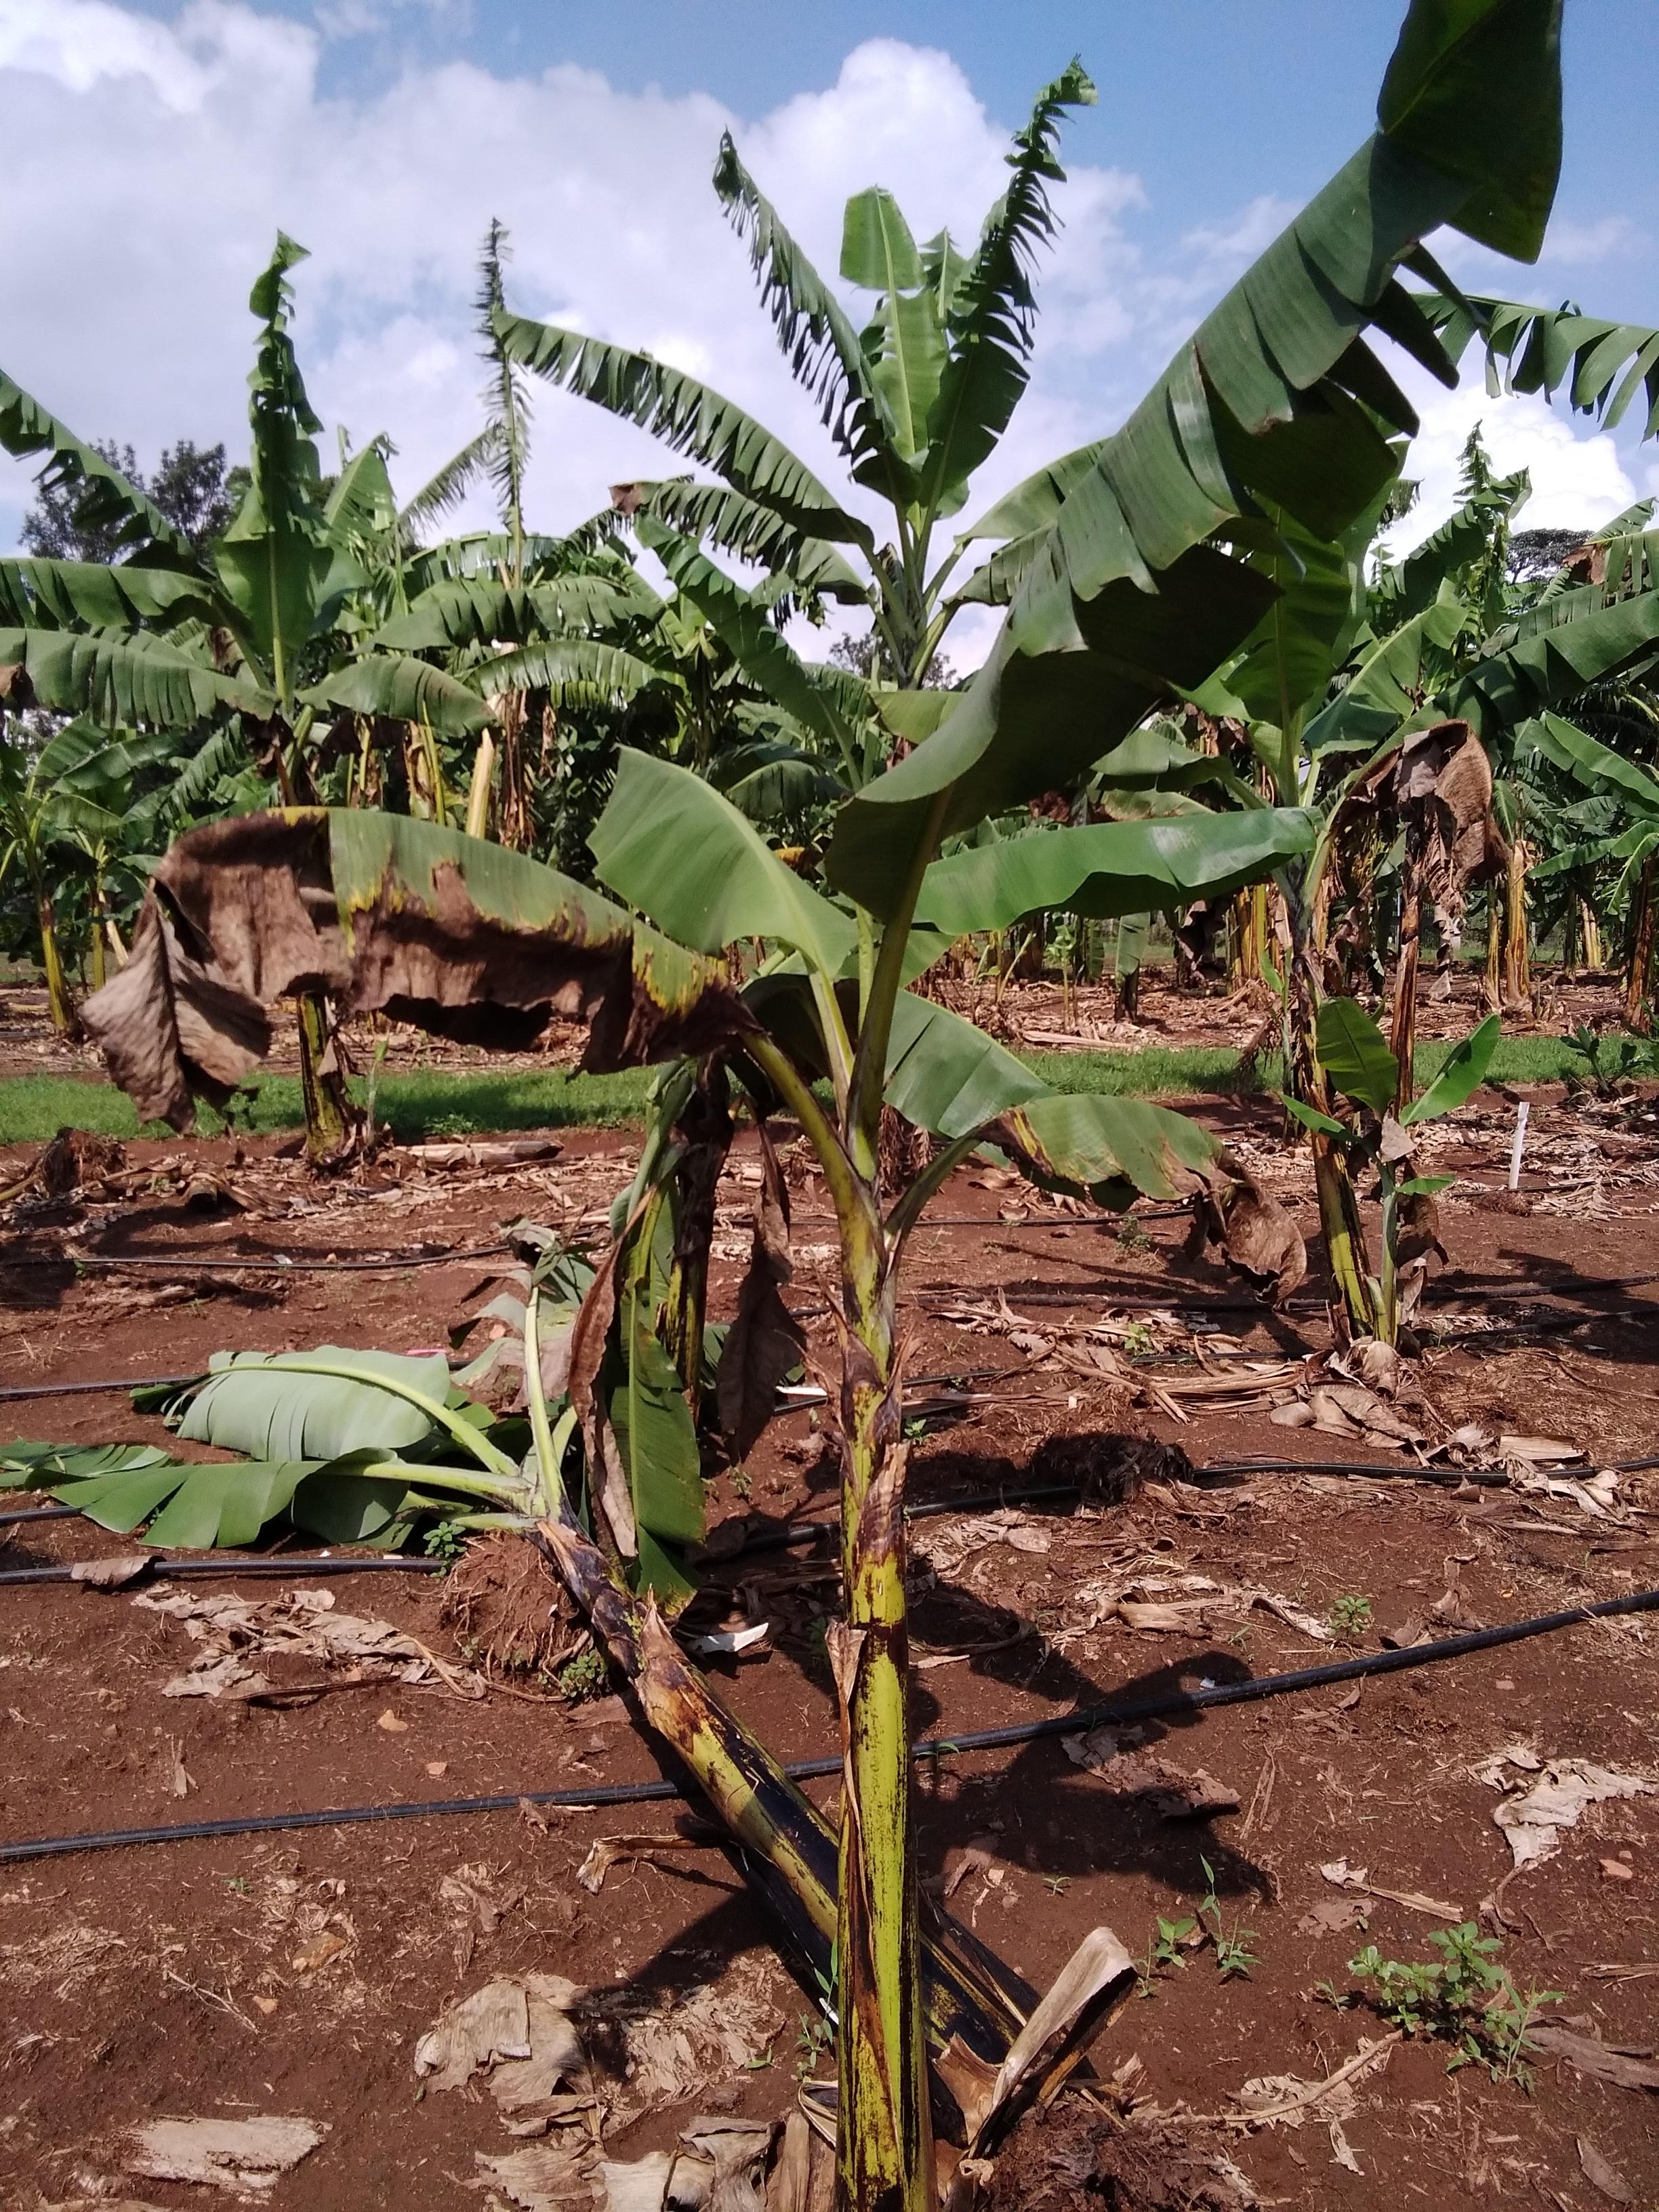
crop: banana
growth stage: vegetative
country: Tanzania
